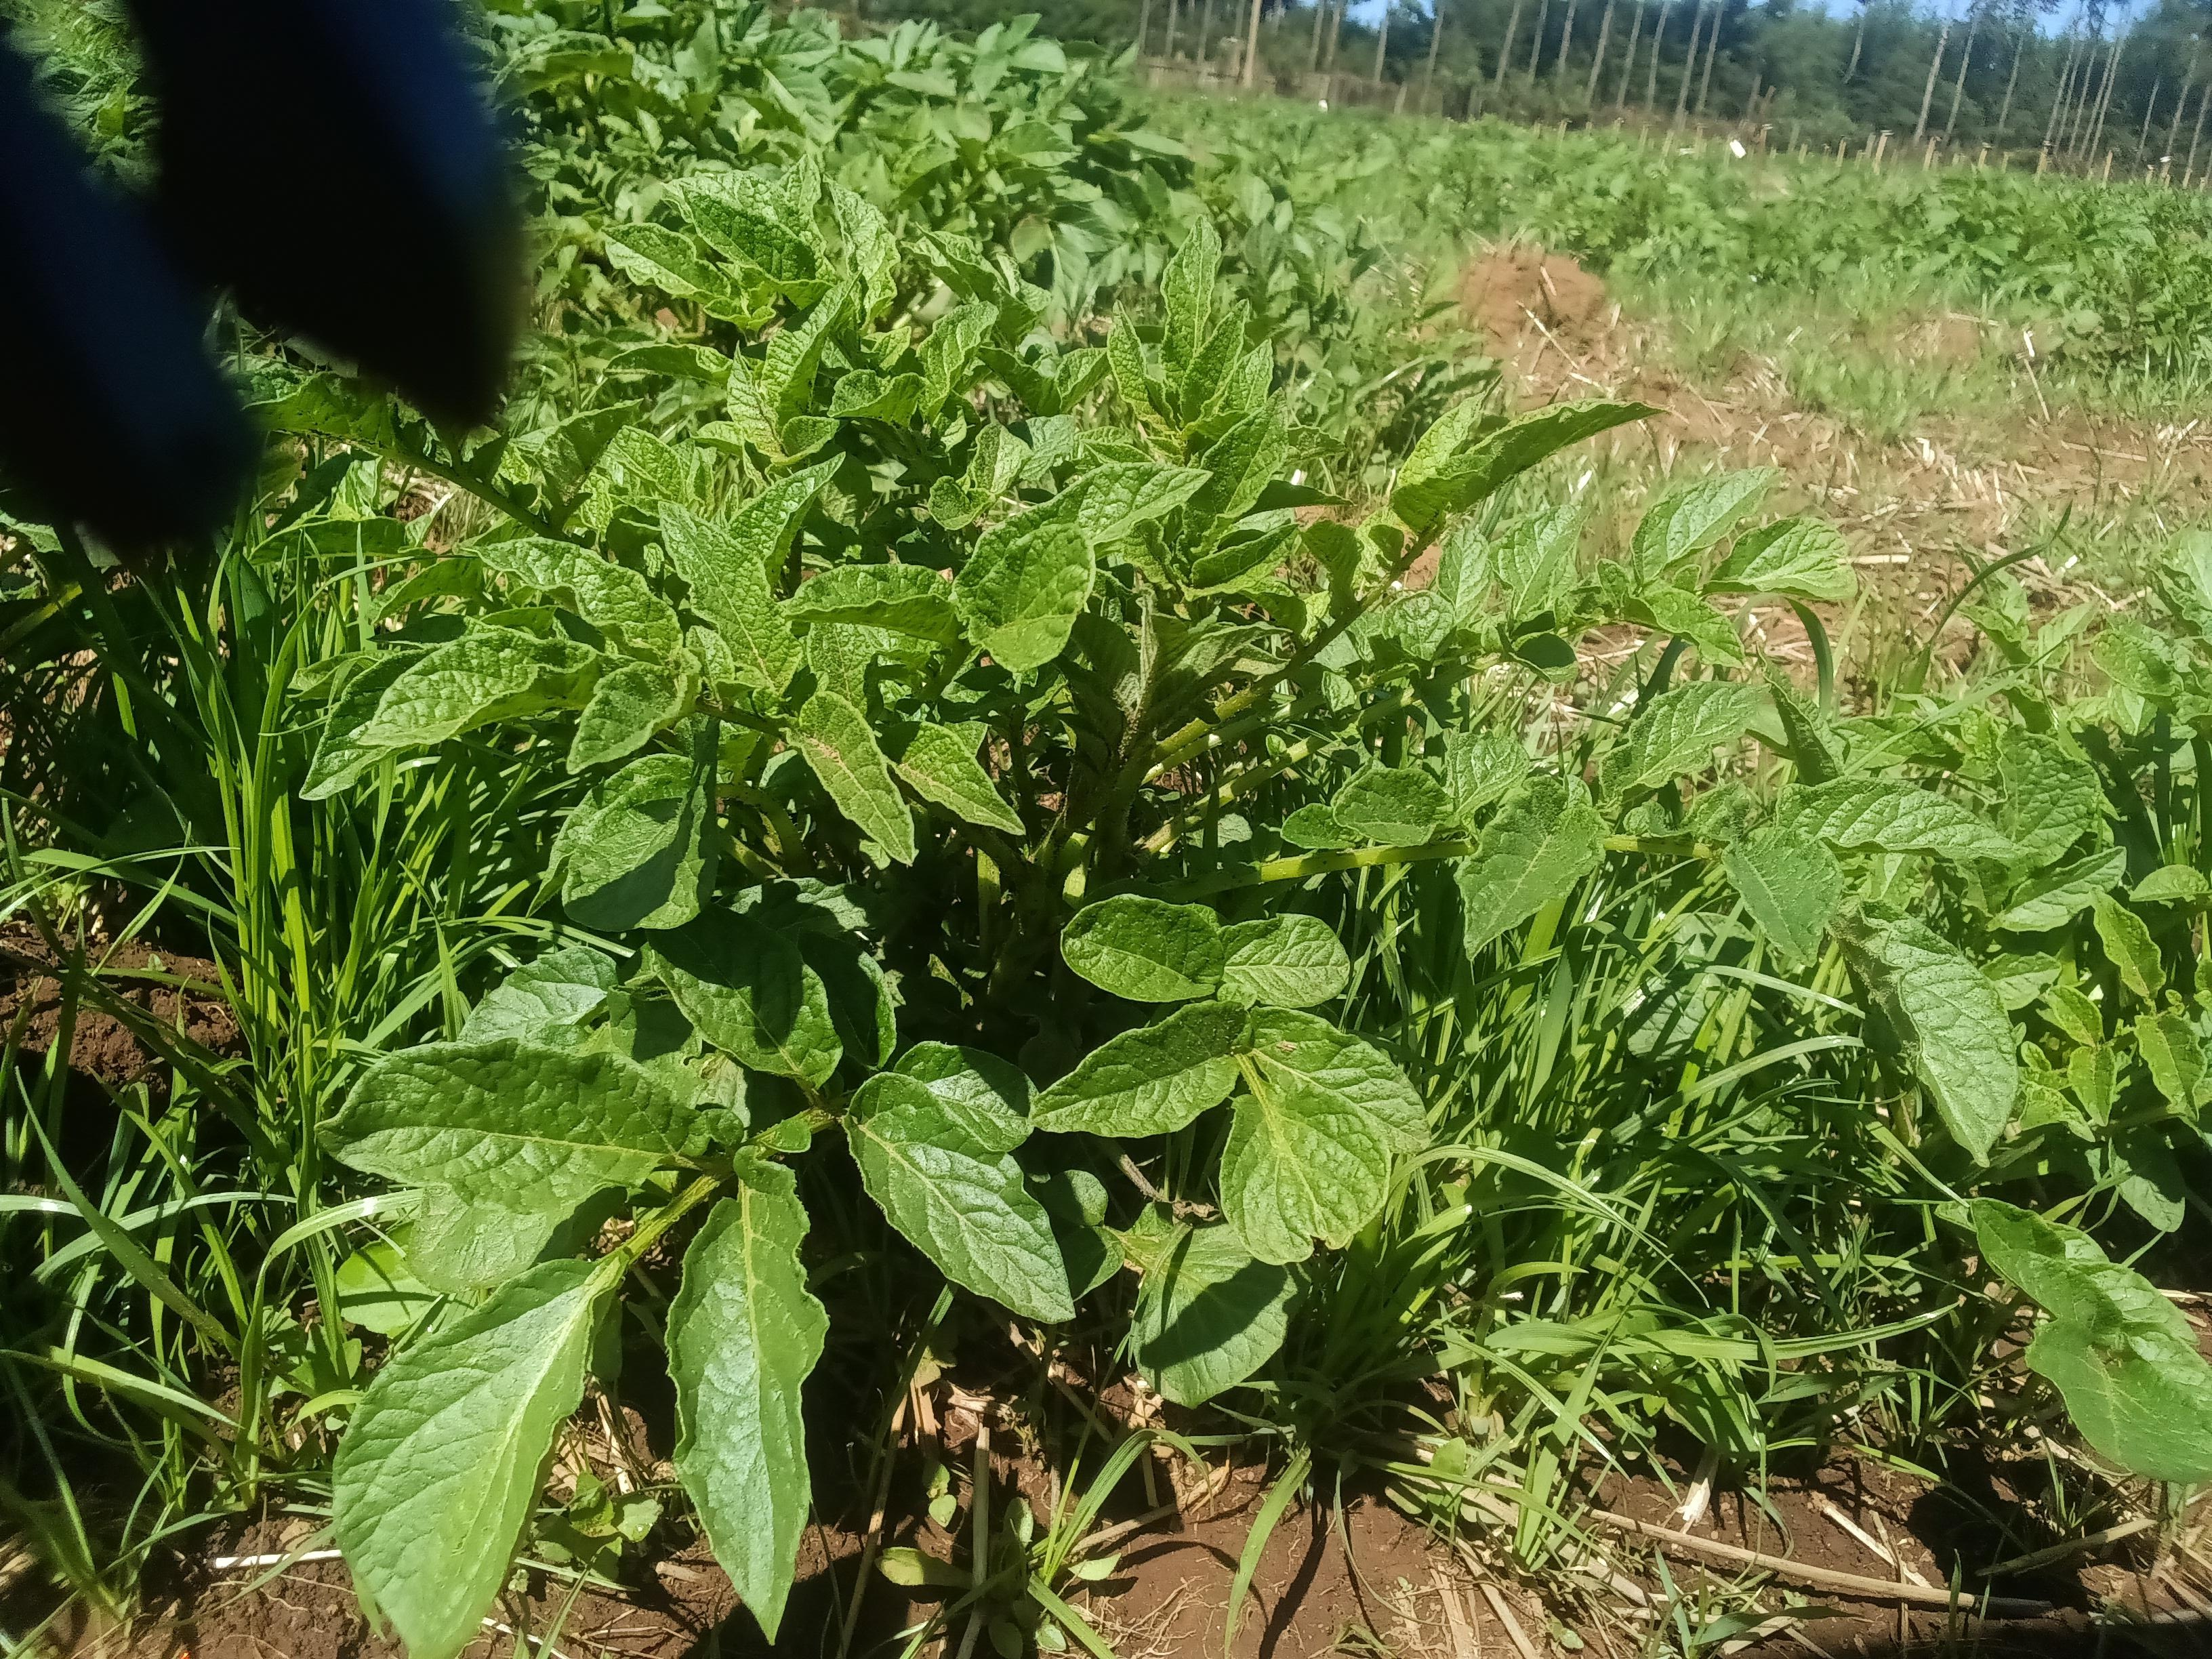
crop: potato
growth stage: vegetative
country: Kenya
